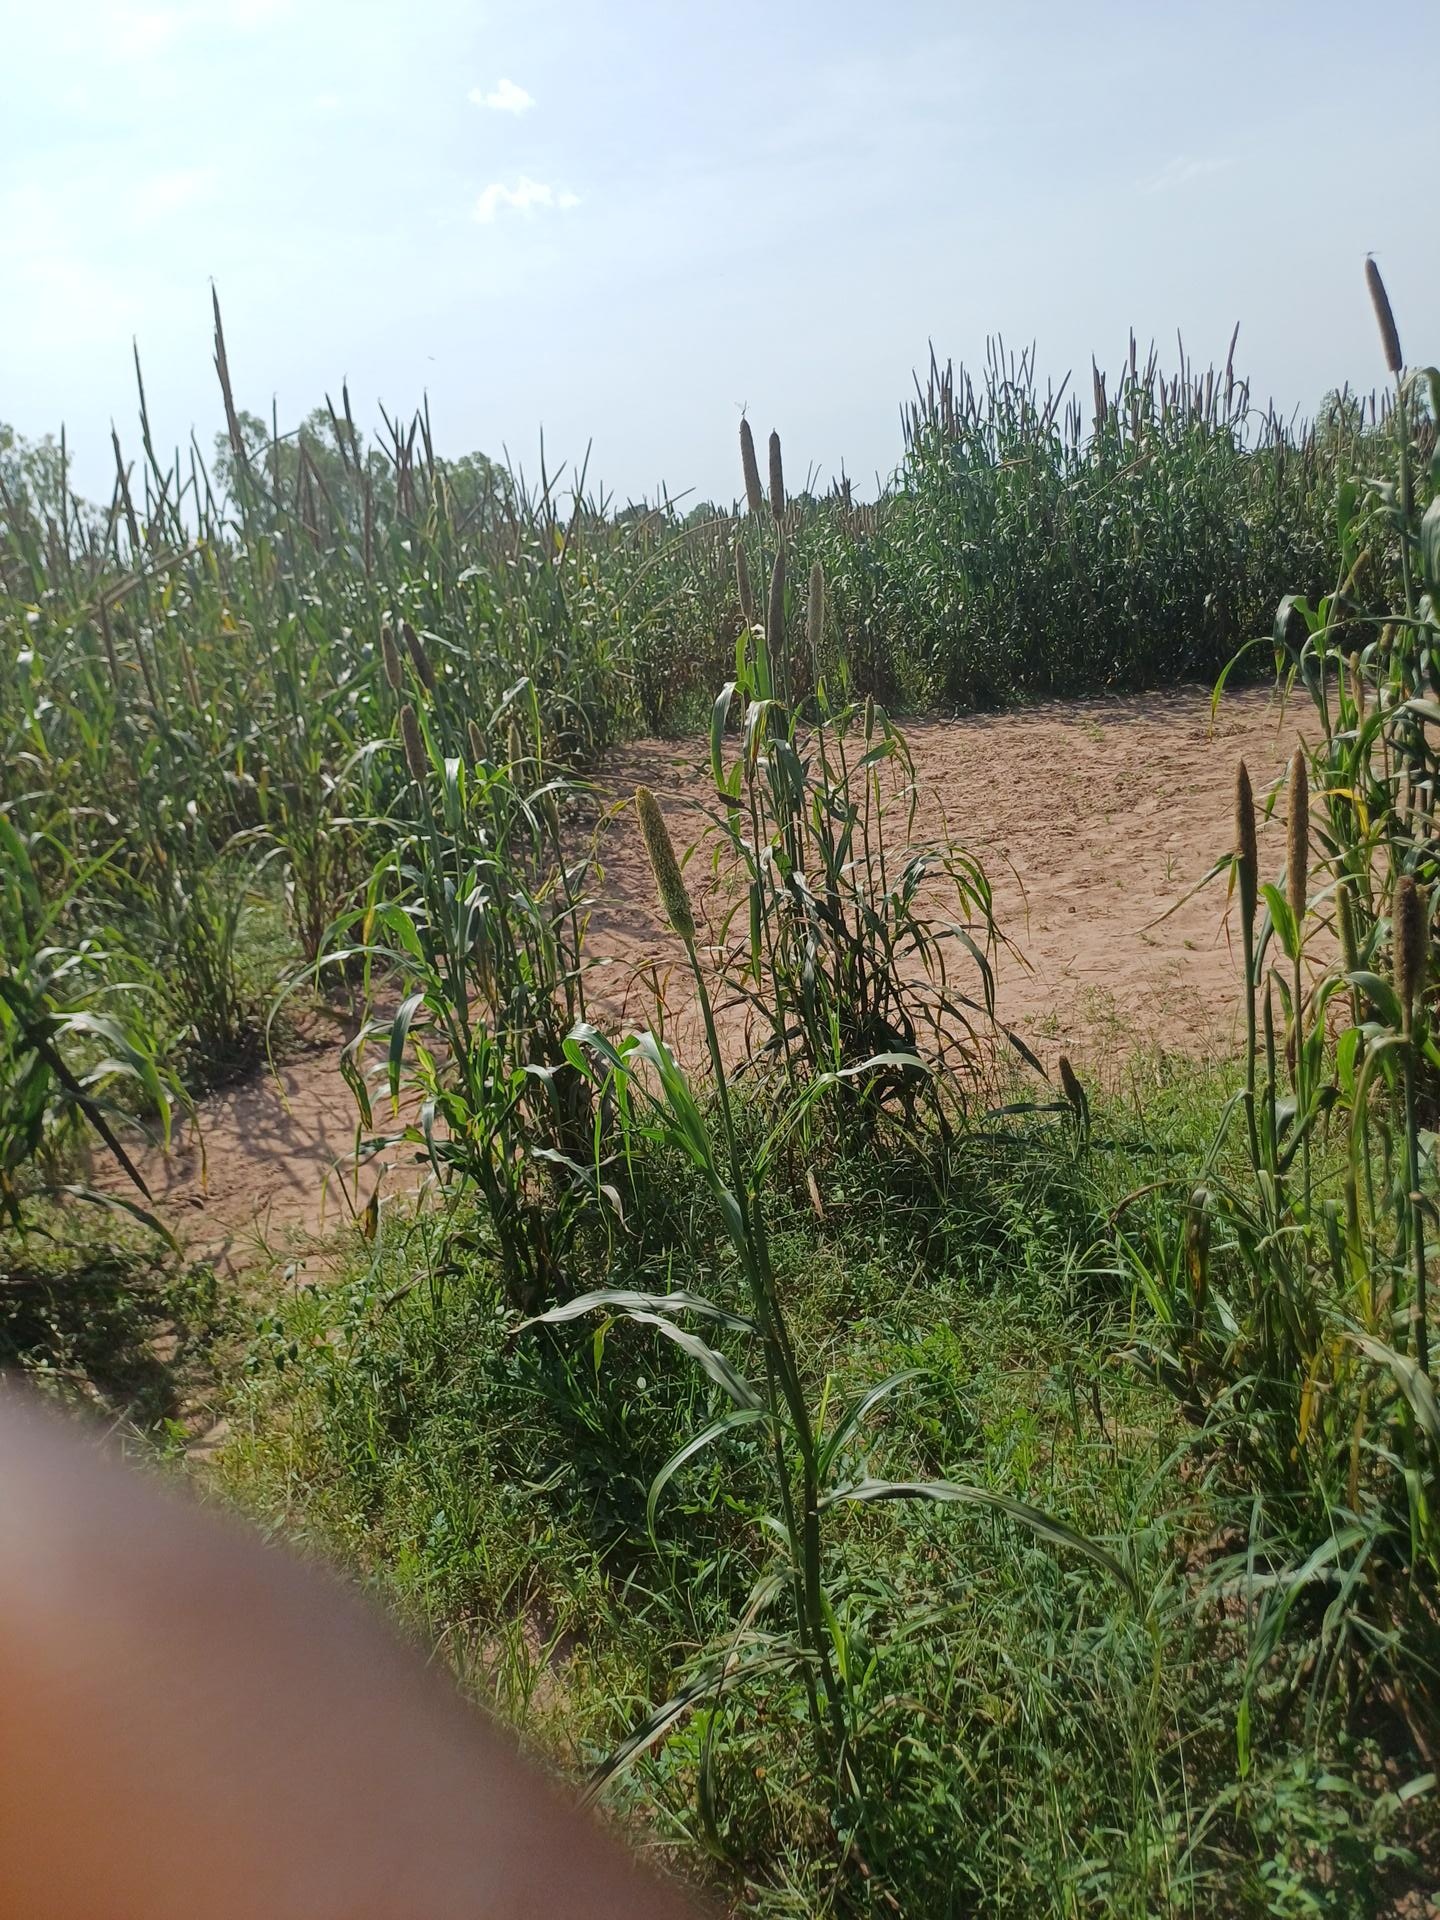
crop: pearl millet
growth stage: filling grain
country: Senegal
